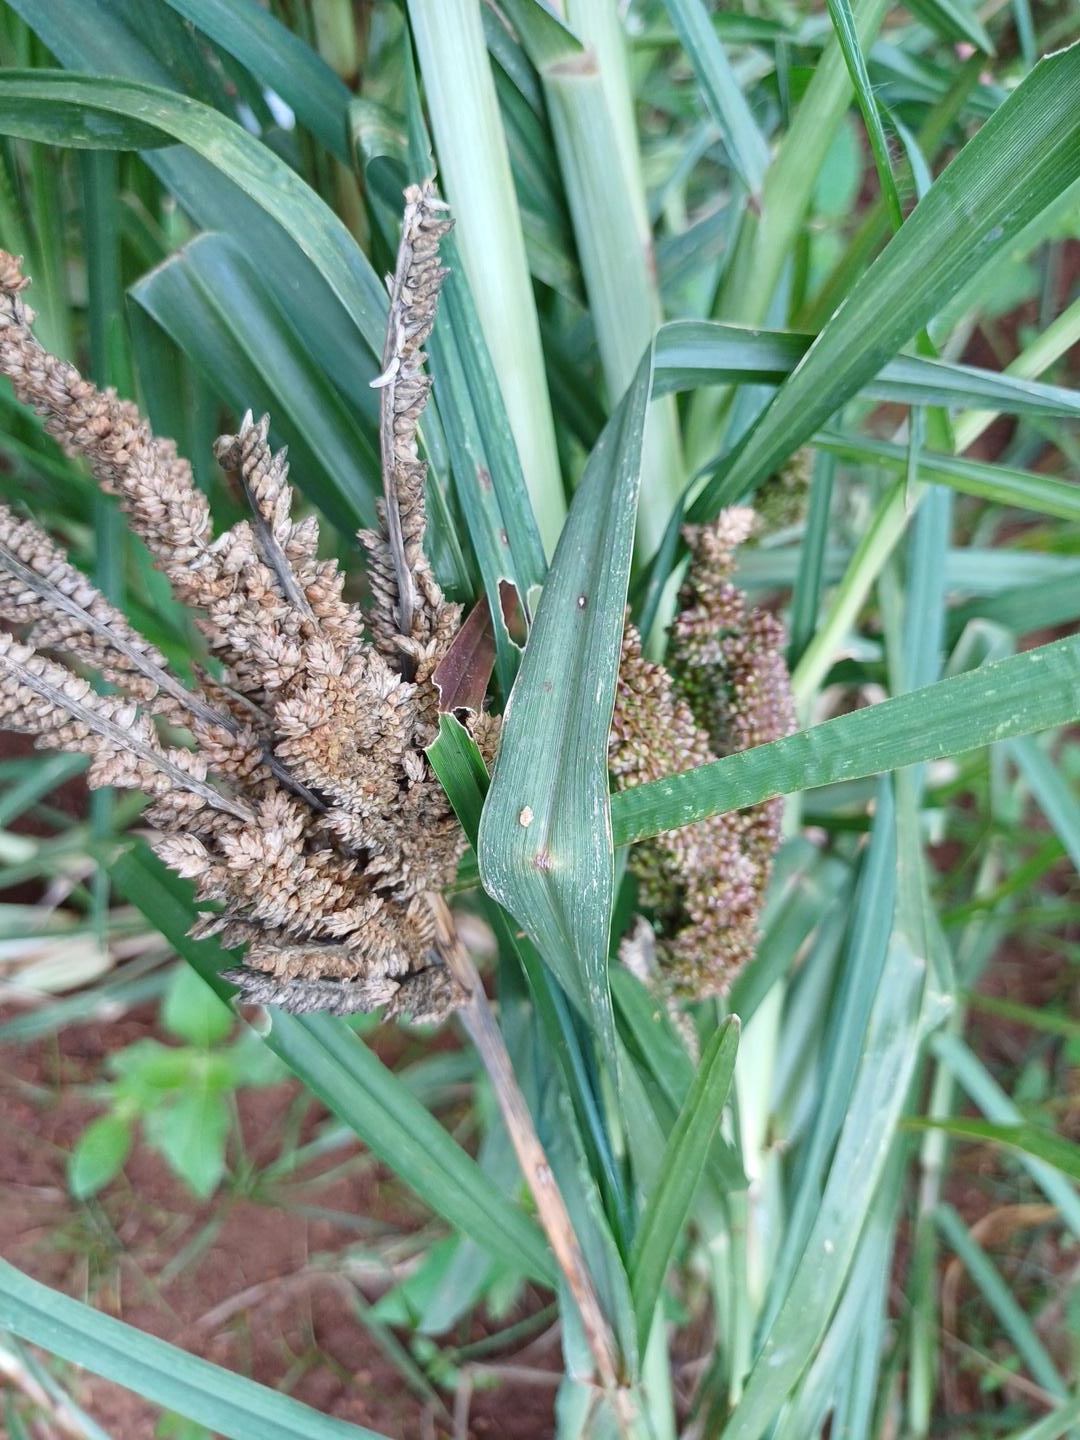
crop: finger millet
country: Kenya
